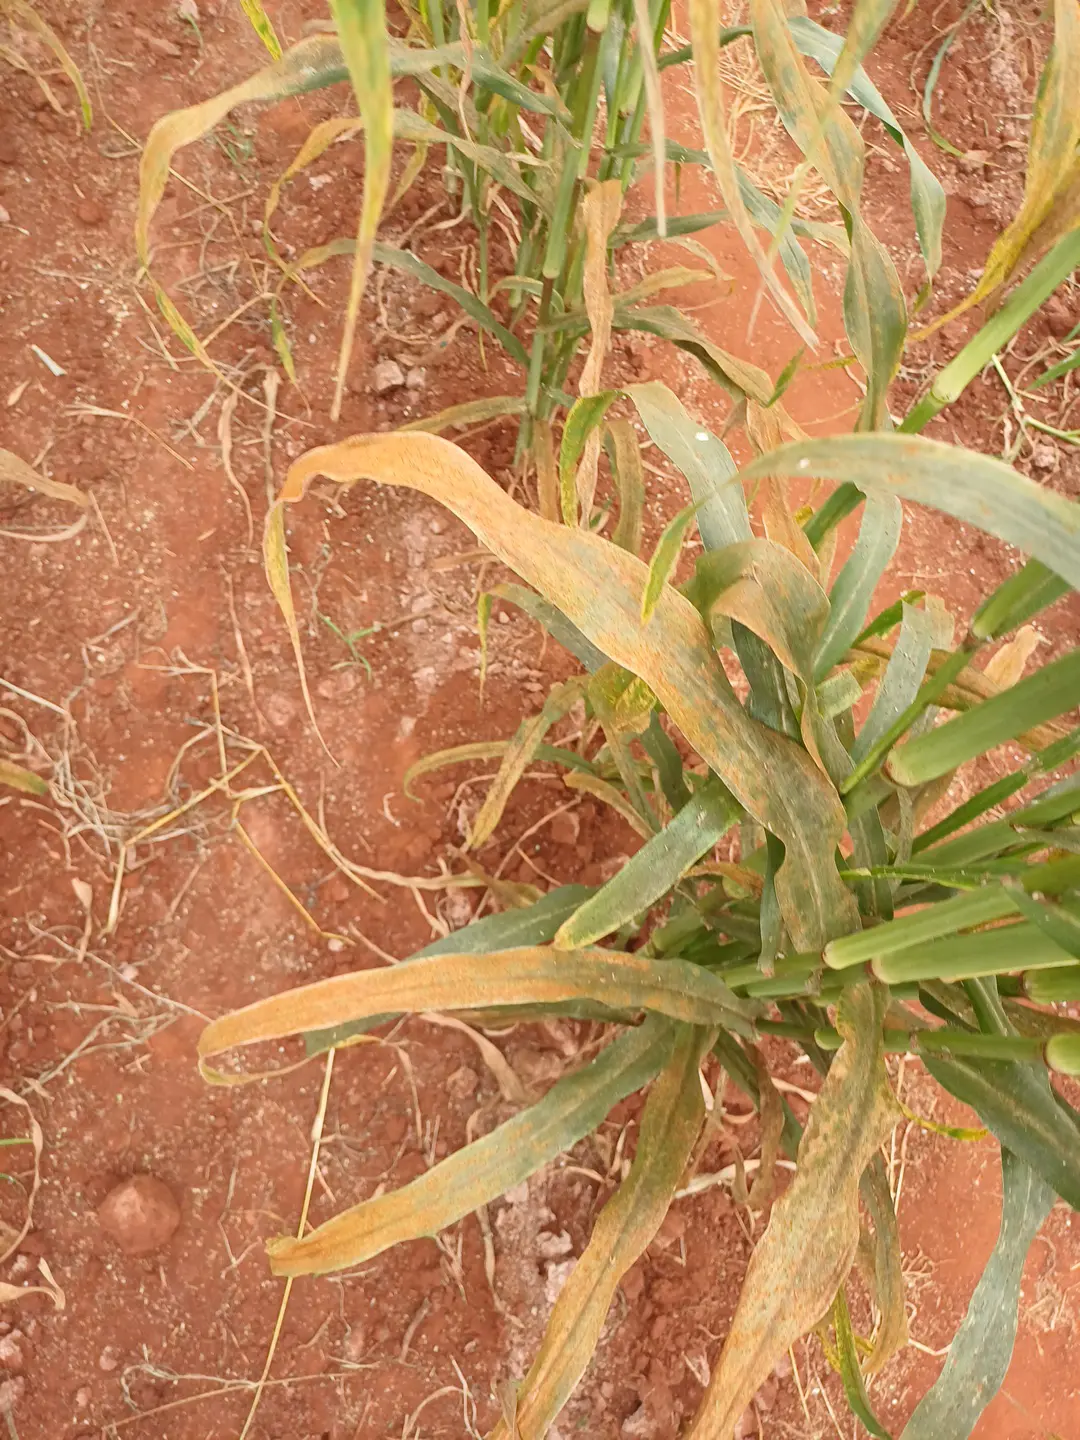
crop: pearl millet
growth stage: filling grain
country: Kenya
